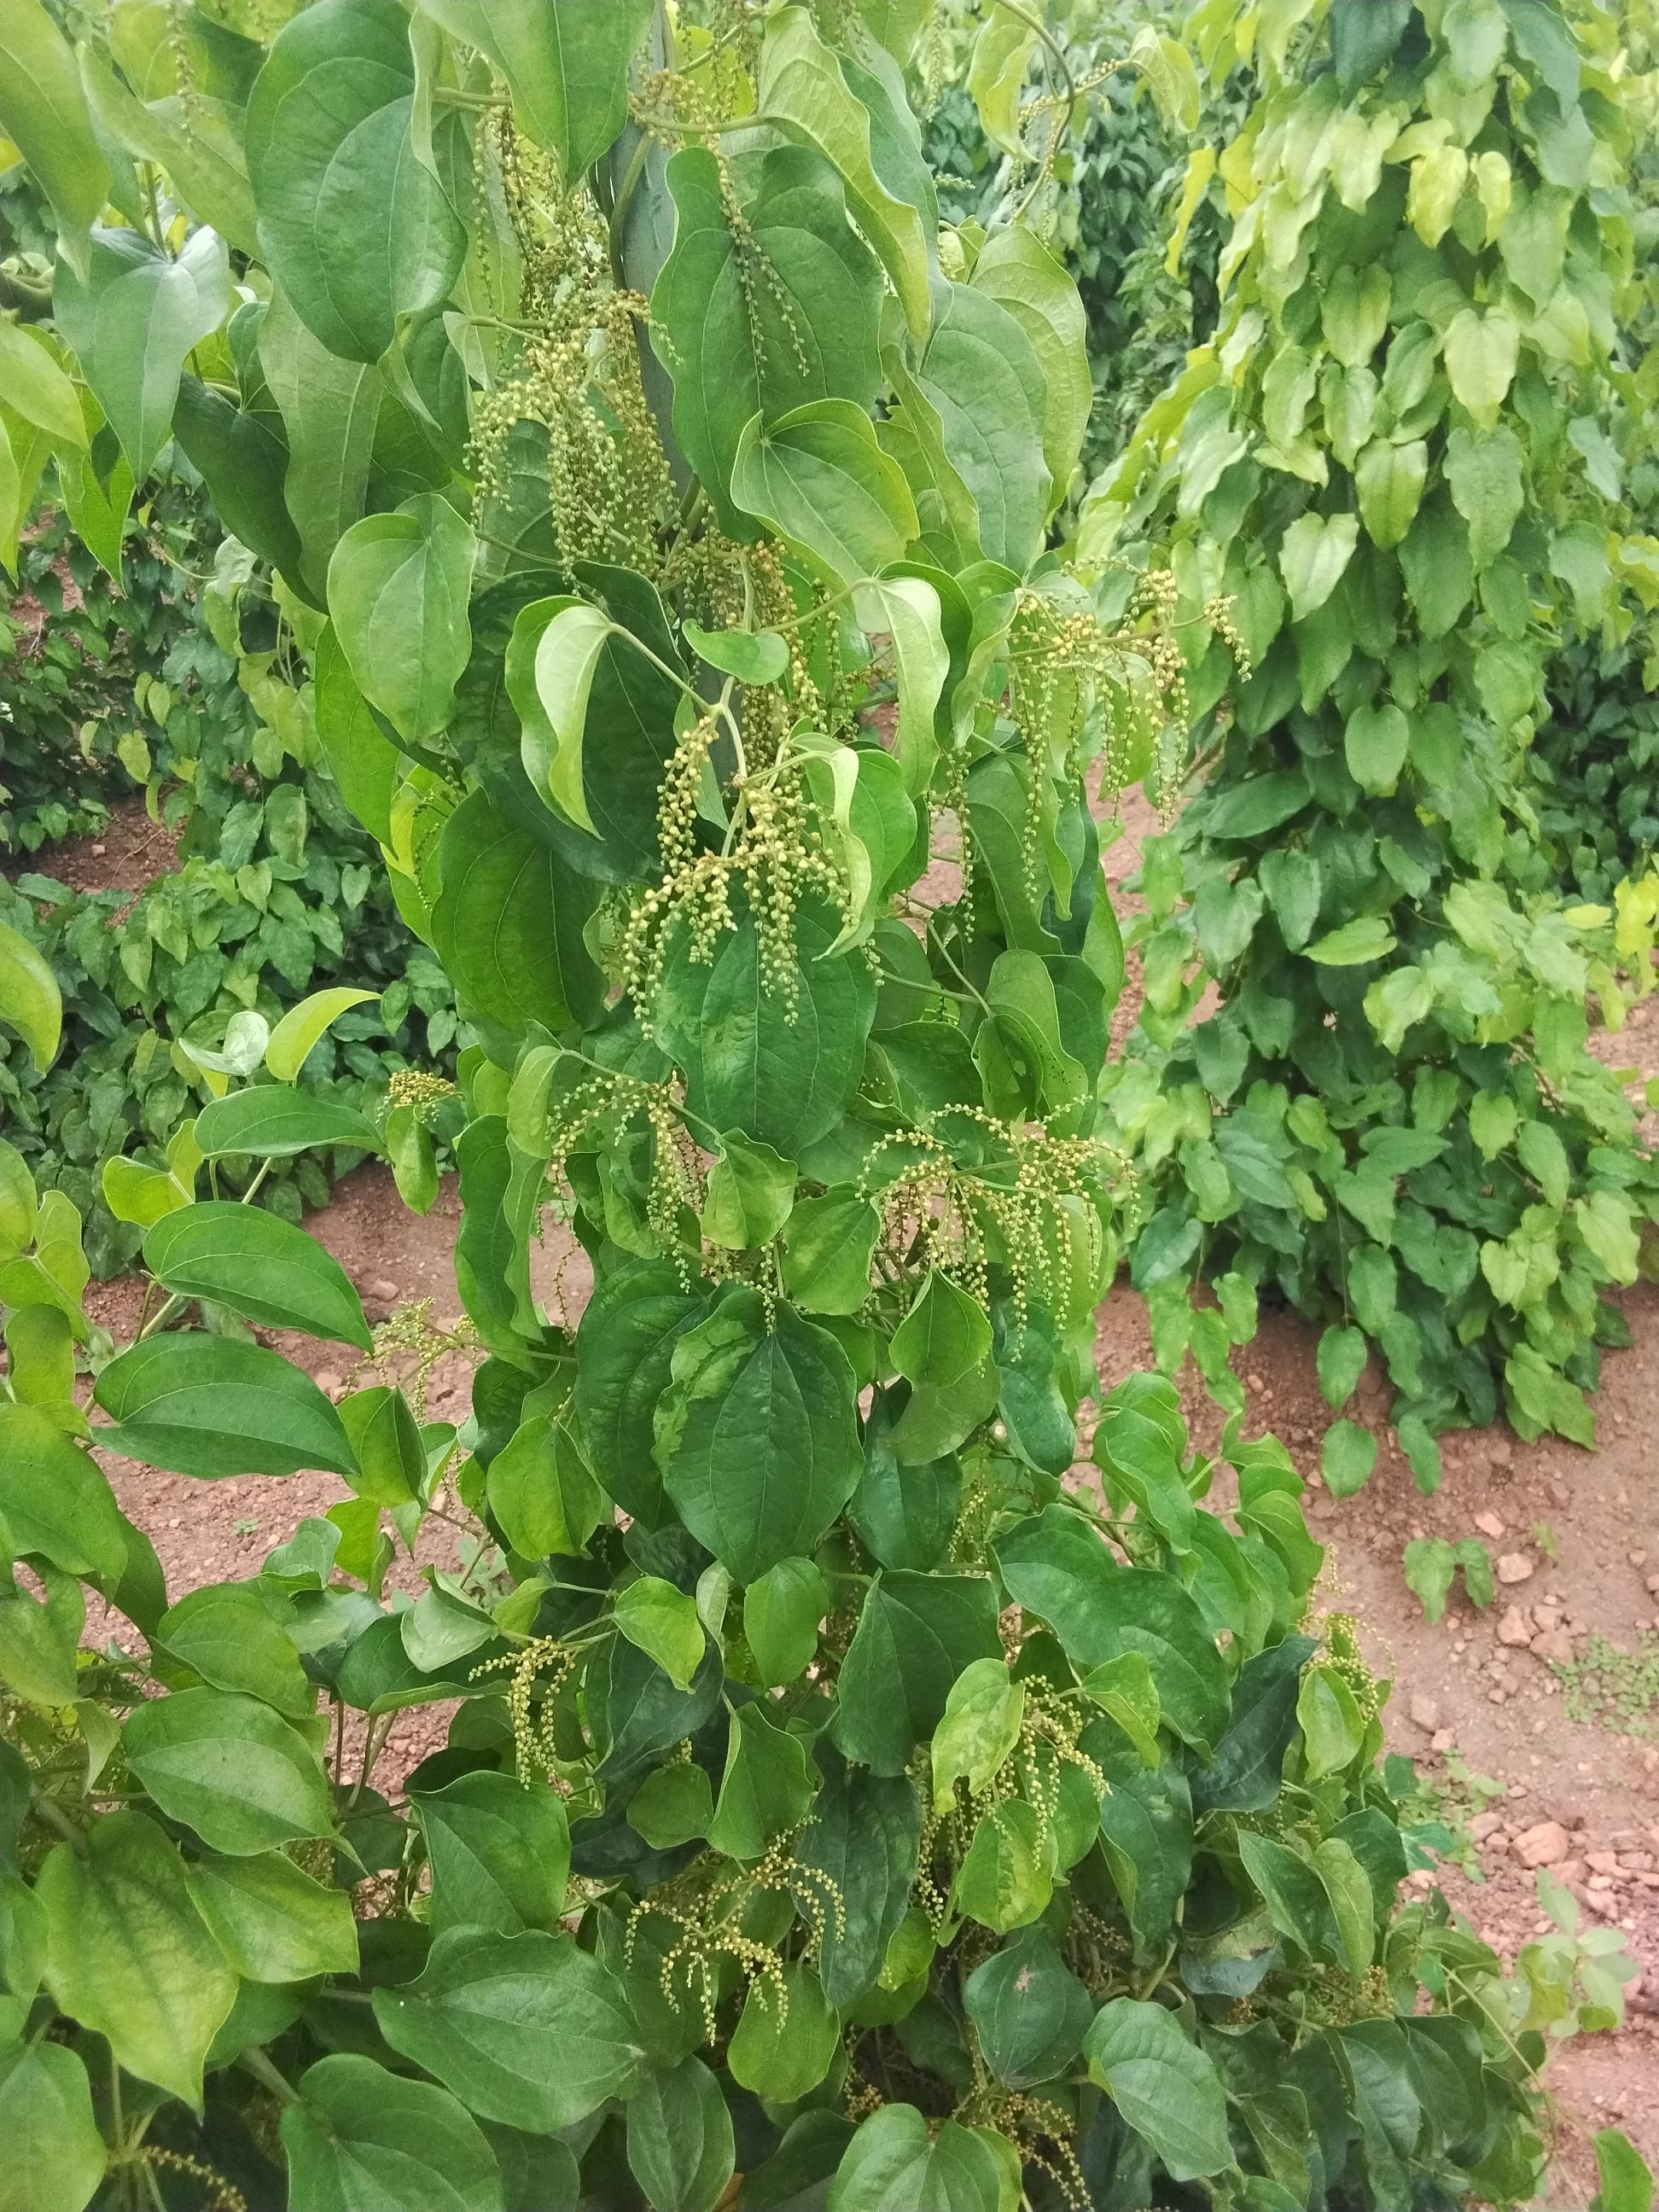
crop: yam
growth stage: flowering
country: Nigeria
